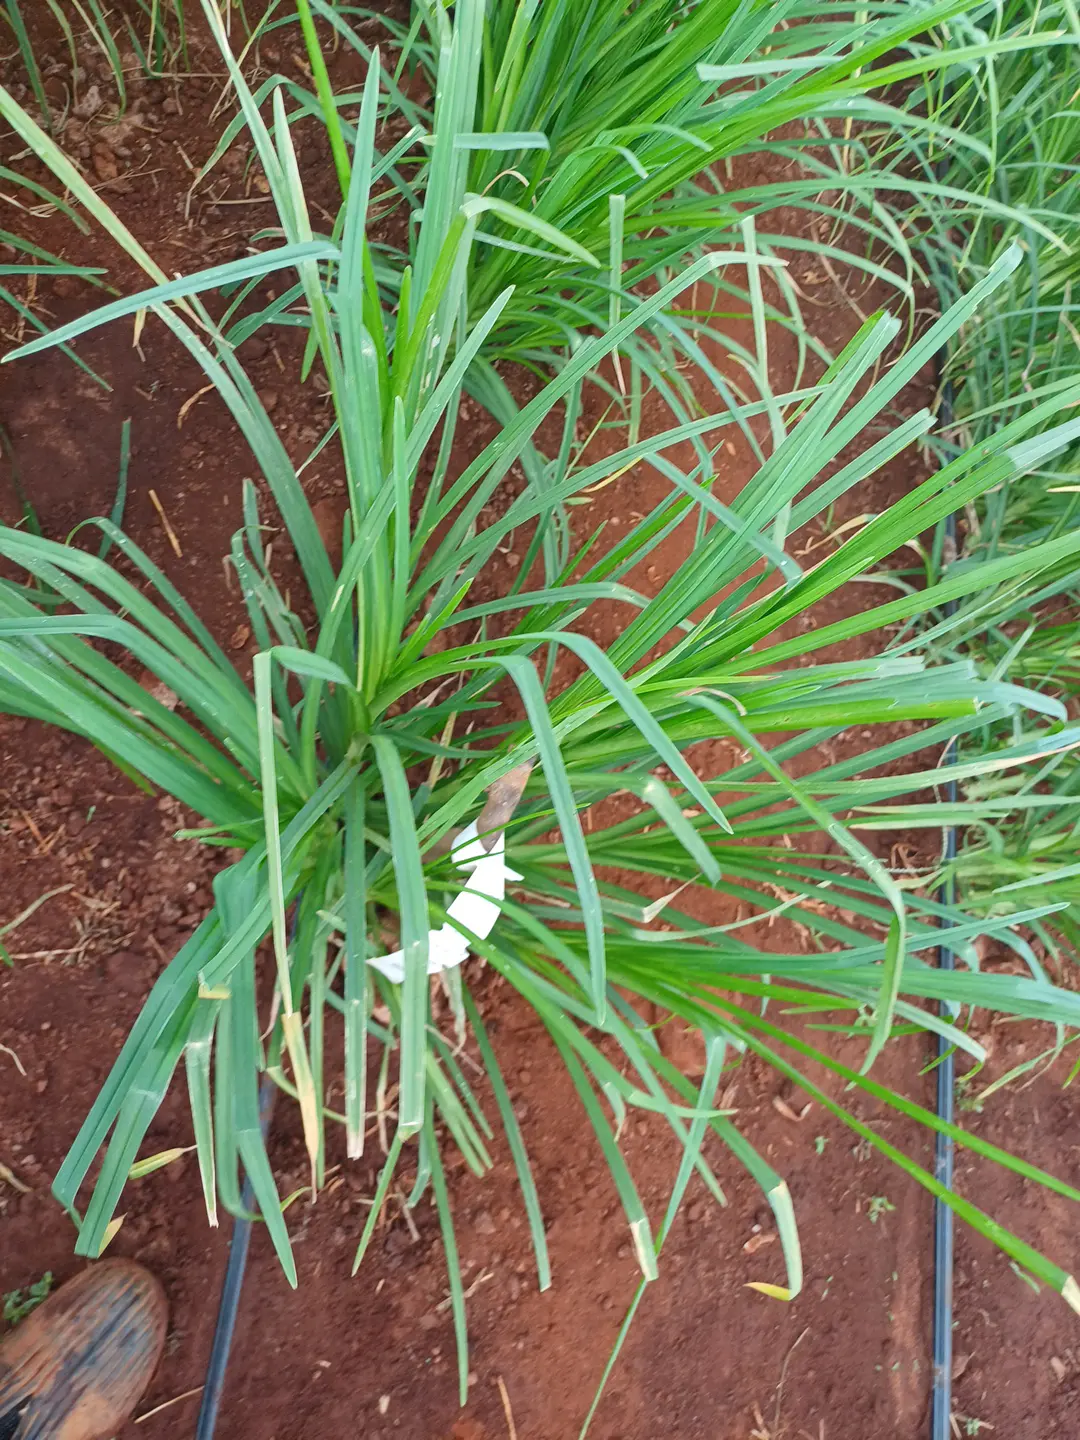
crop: finger millet
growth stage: vegetative
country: Kenya
